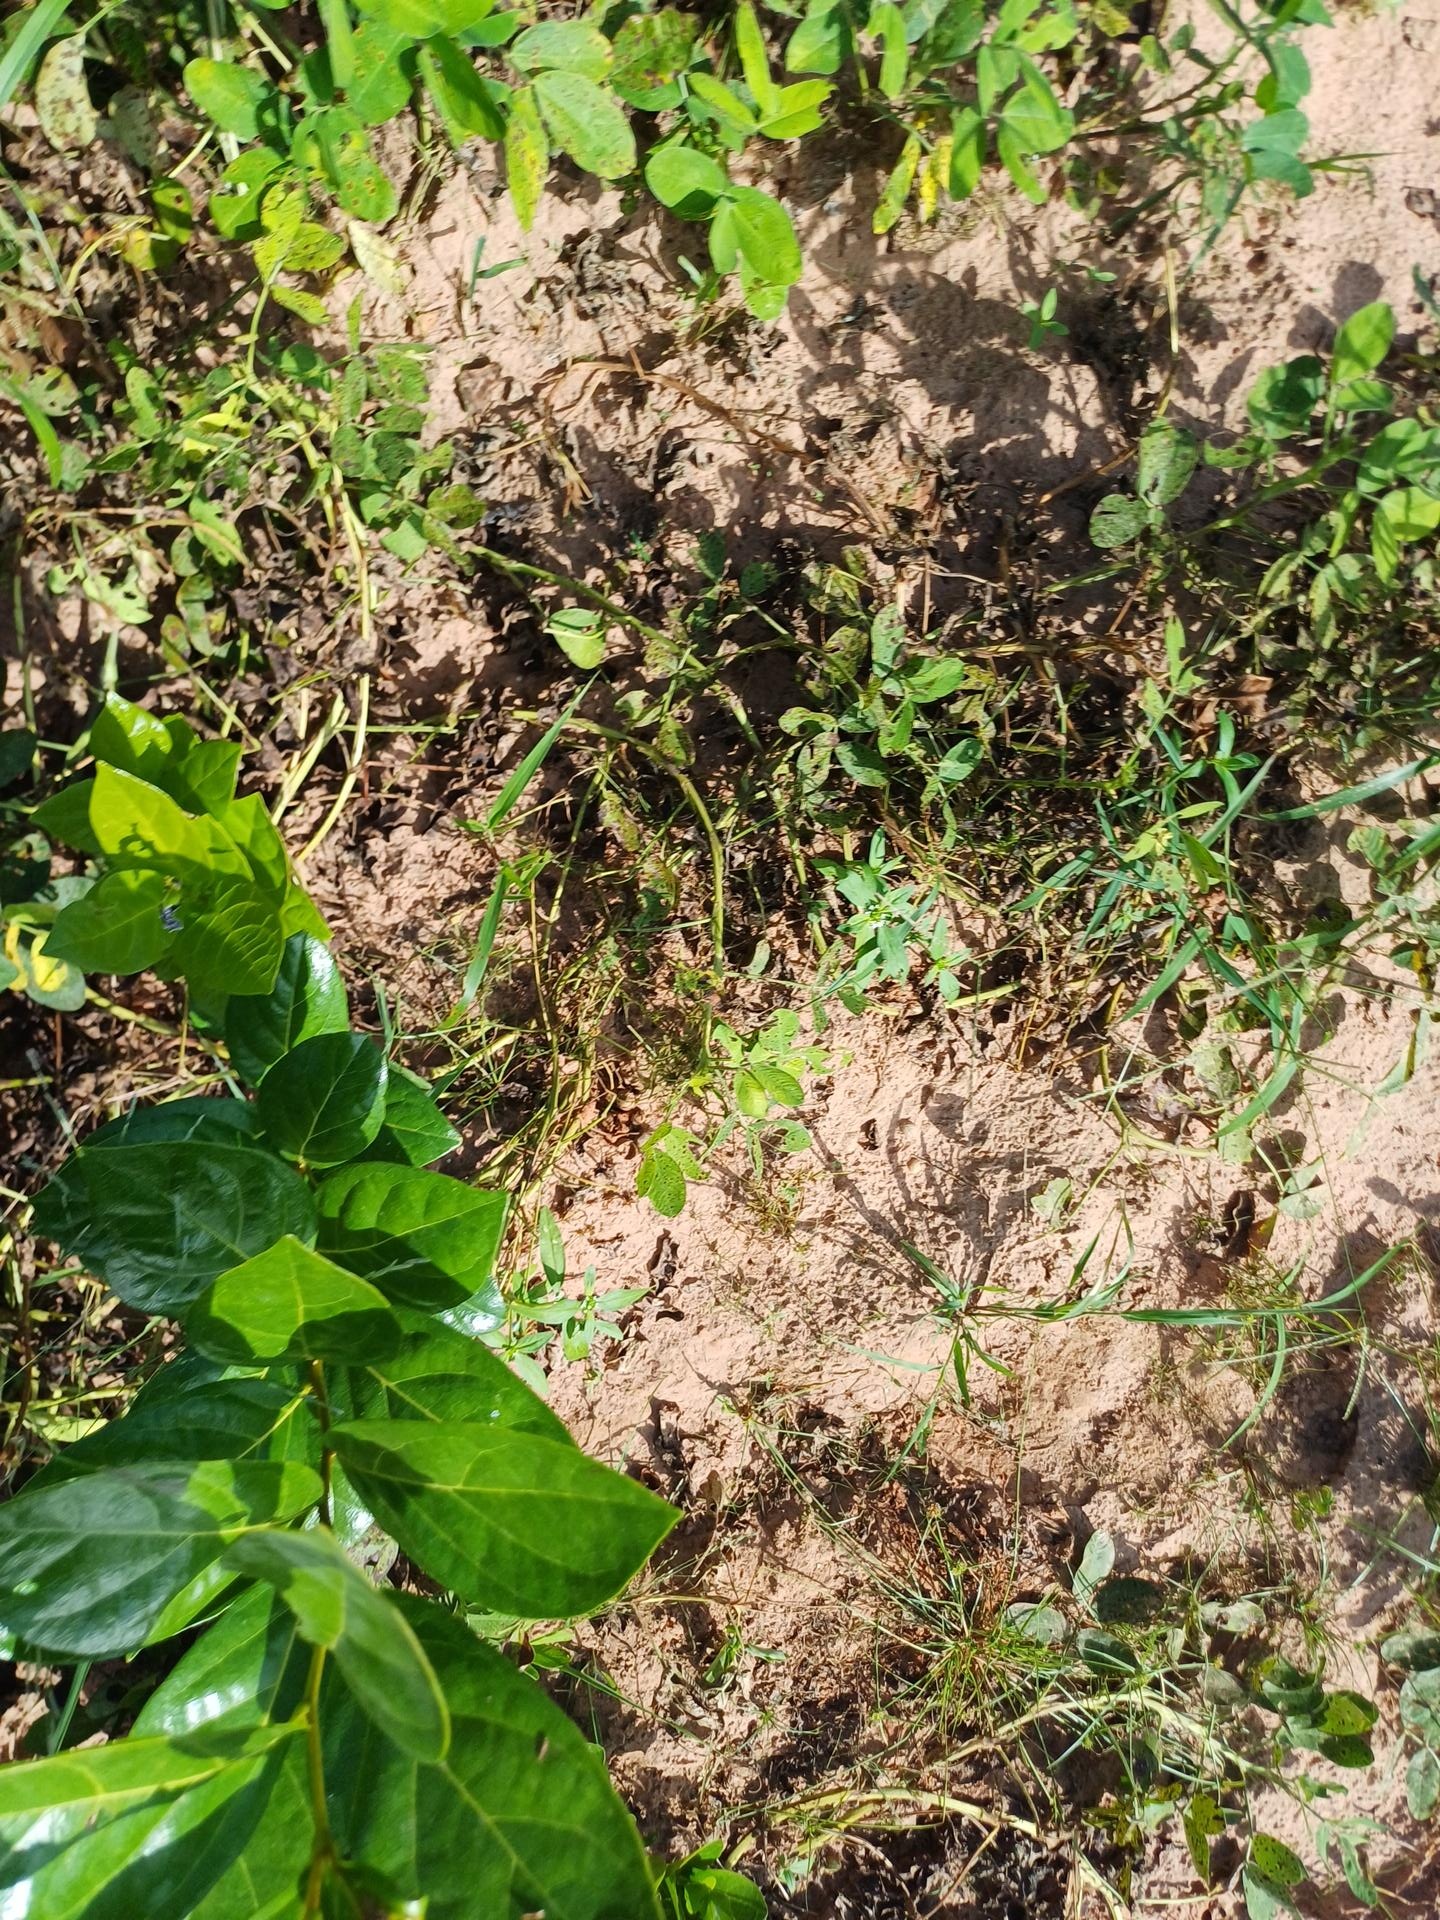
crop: groundnut
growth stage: flowering
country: Senegal
